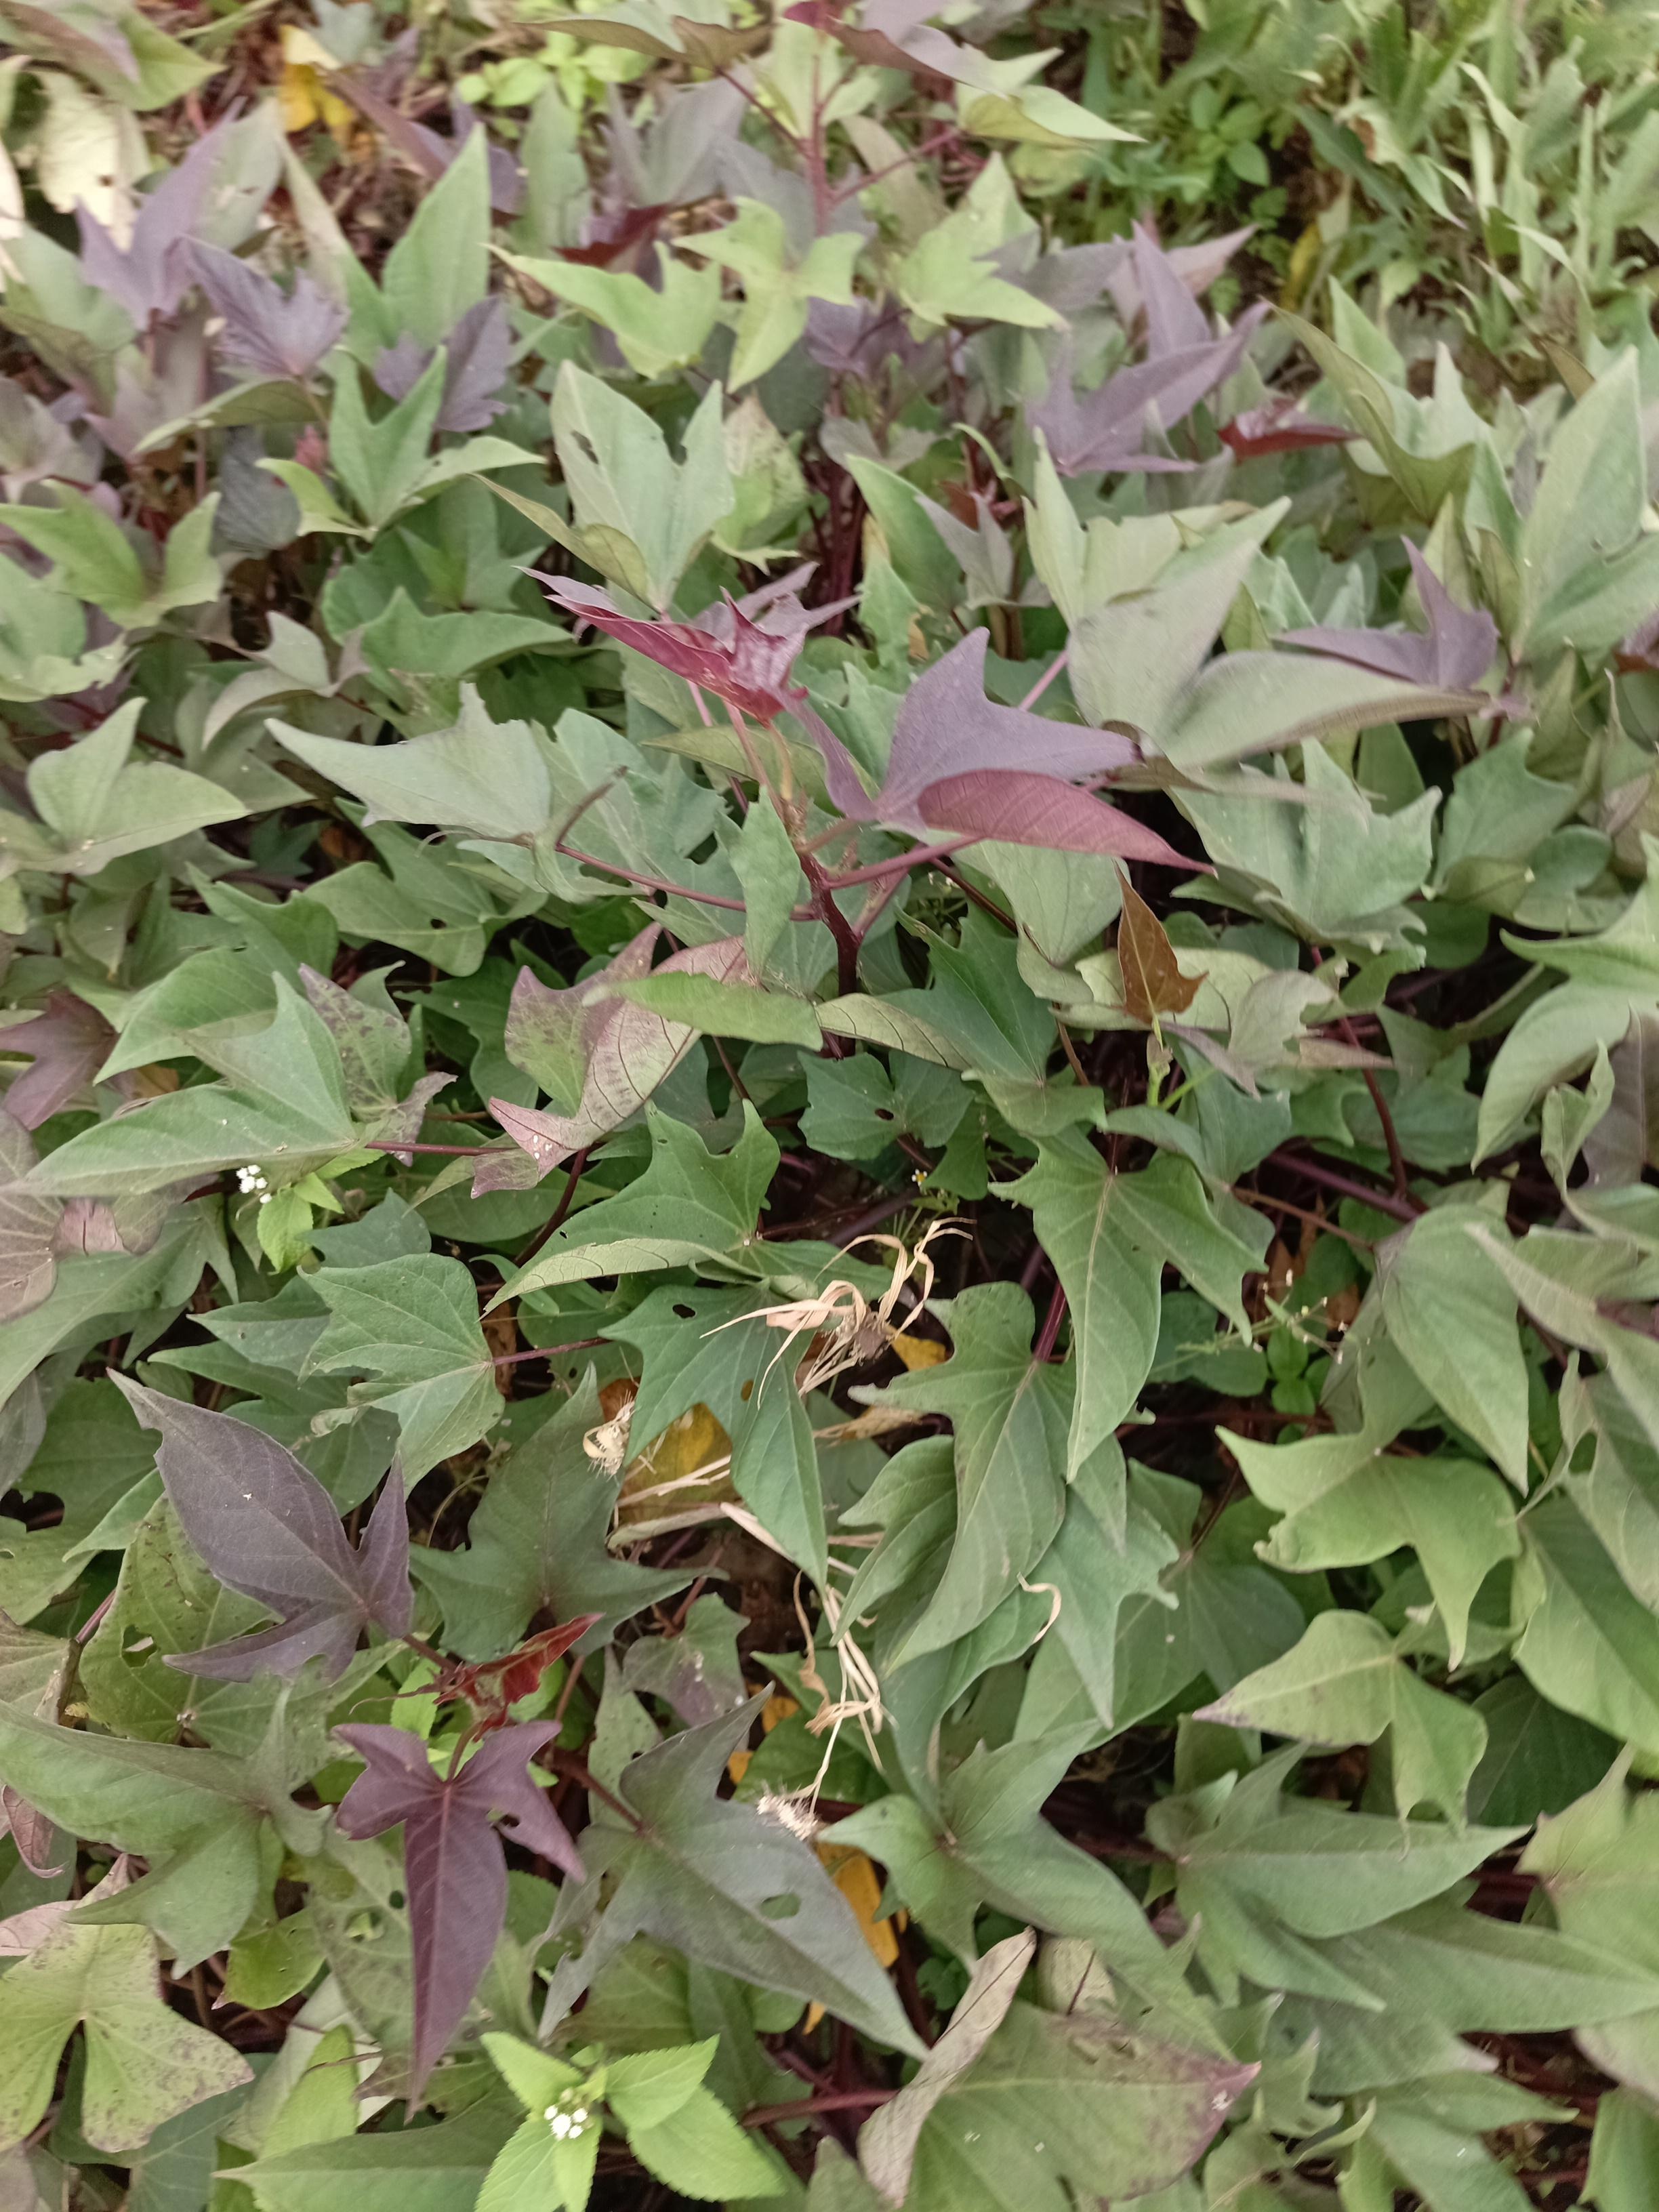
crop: sweet potato
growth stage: flowering
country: Tanzania
